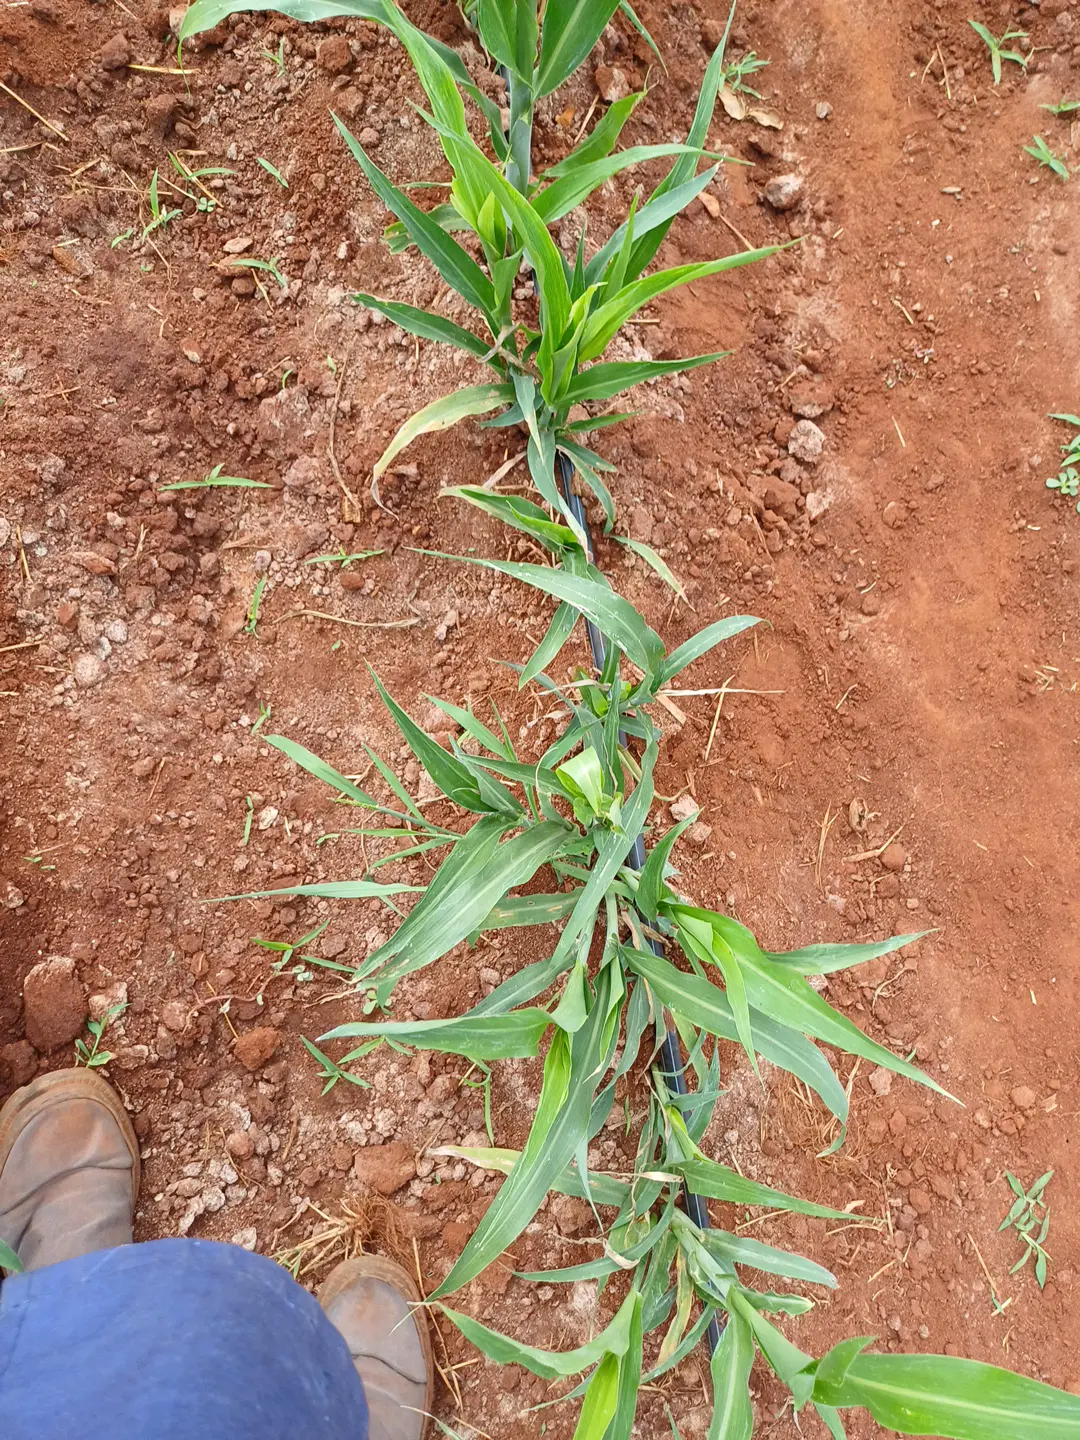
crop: sorghum
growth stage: elongation stem
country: Kenya
